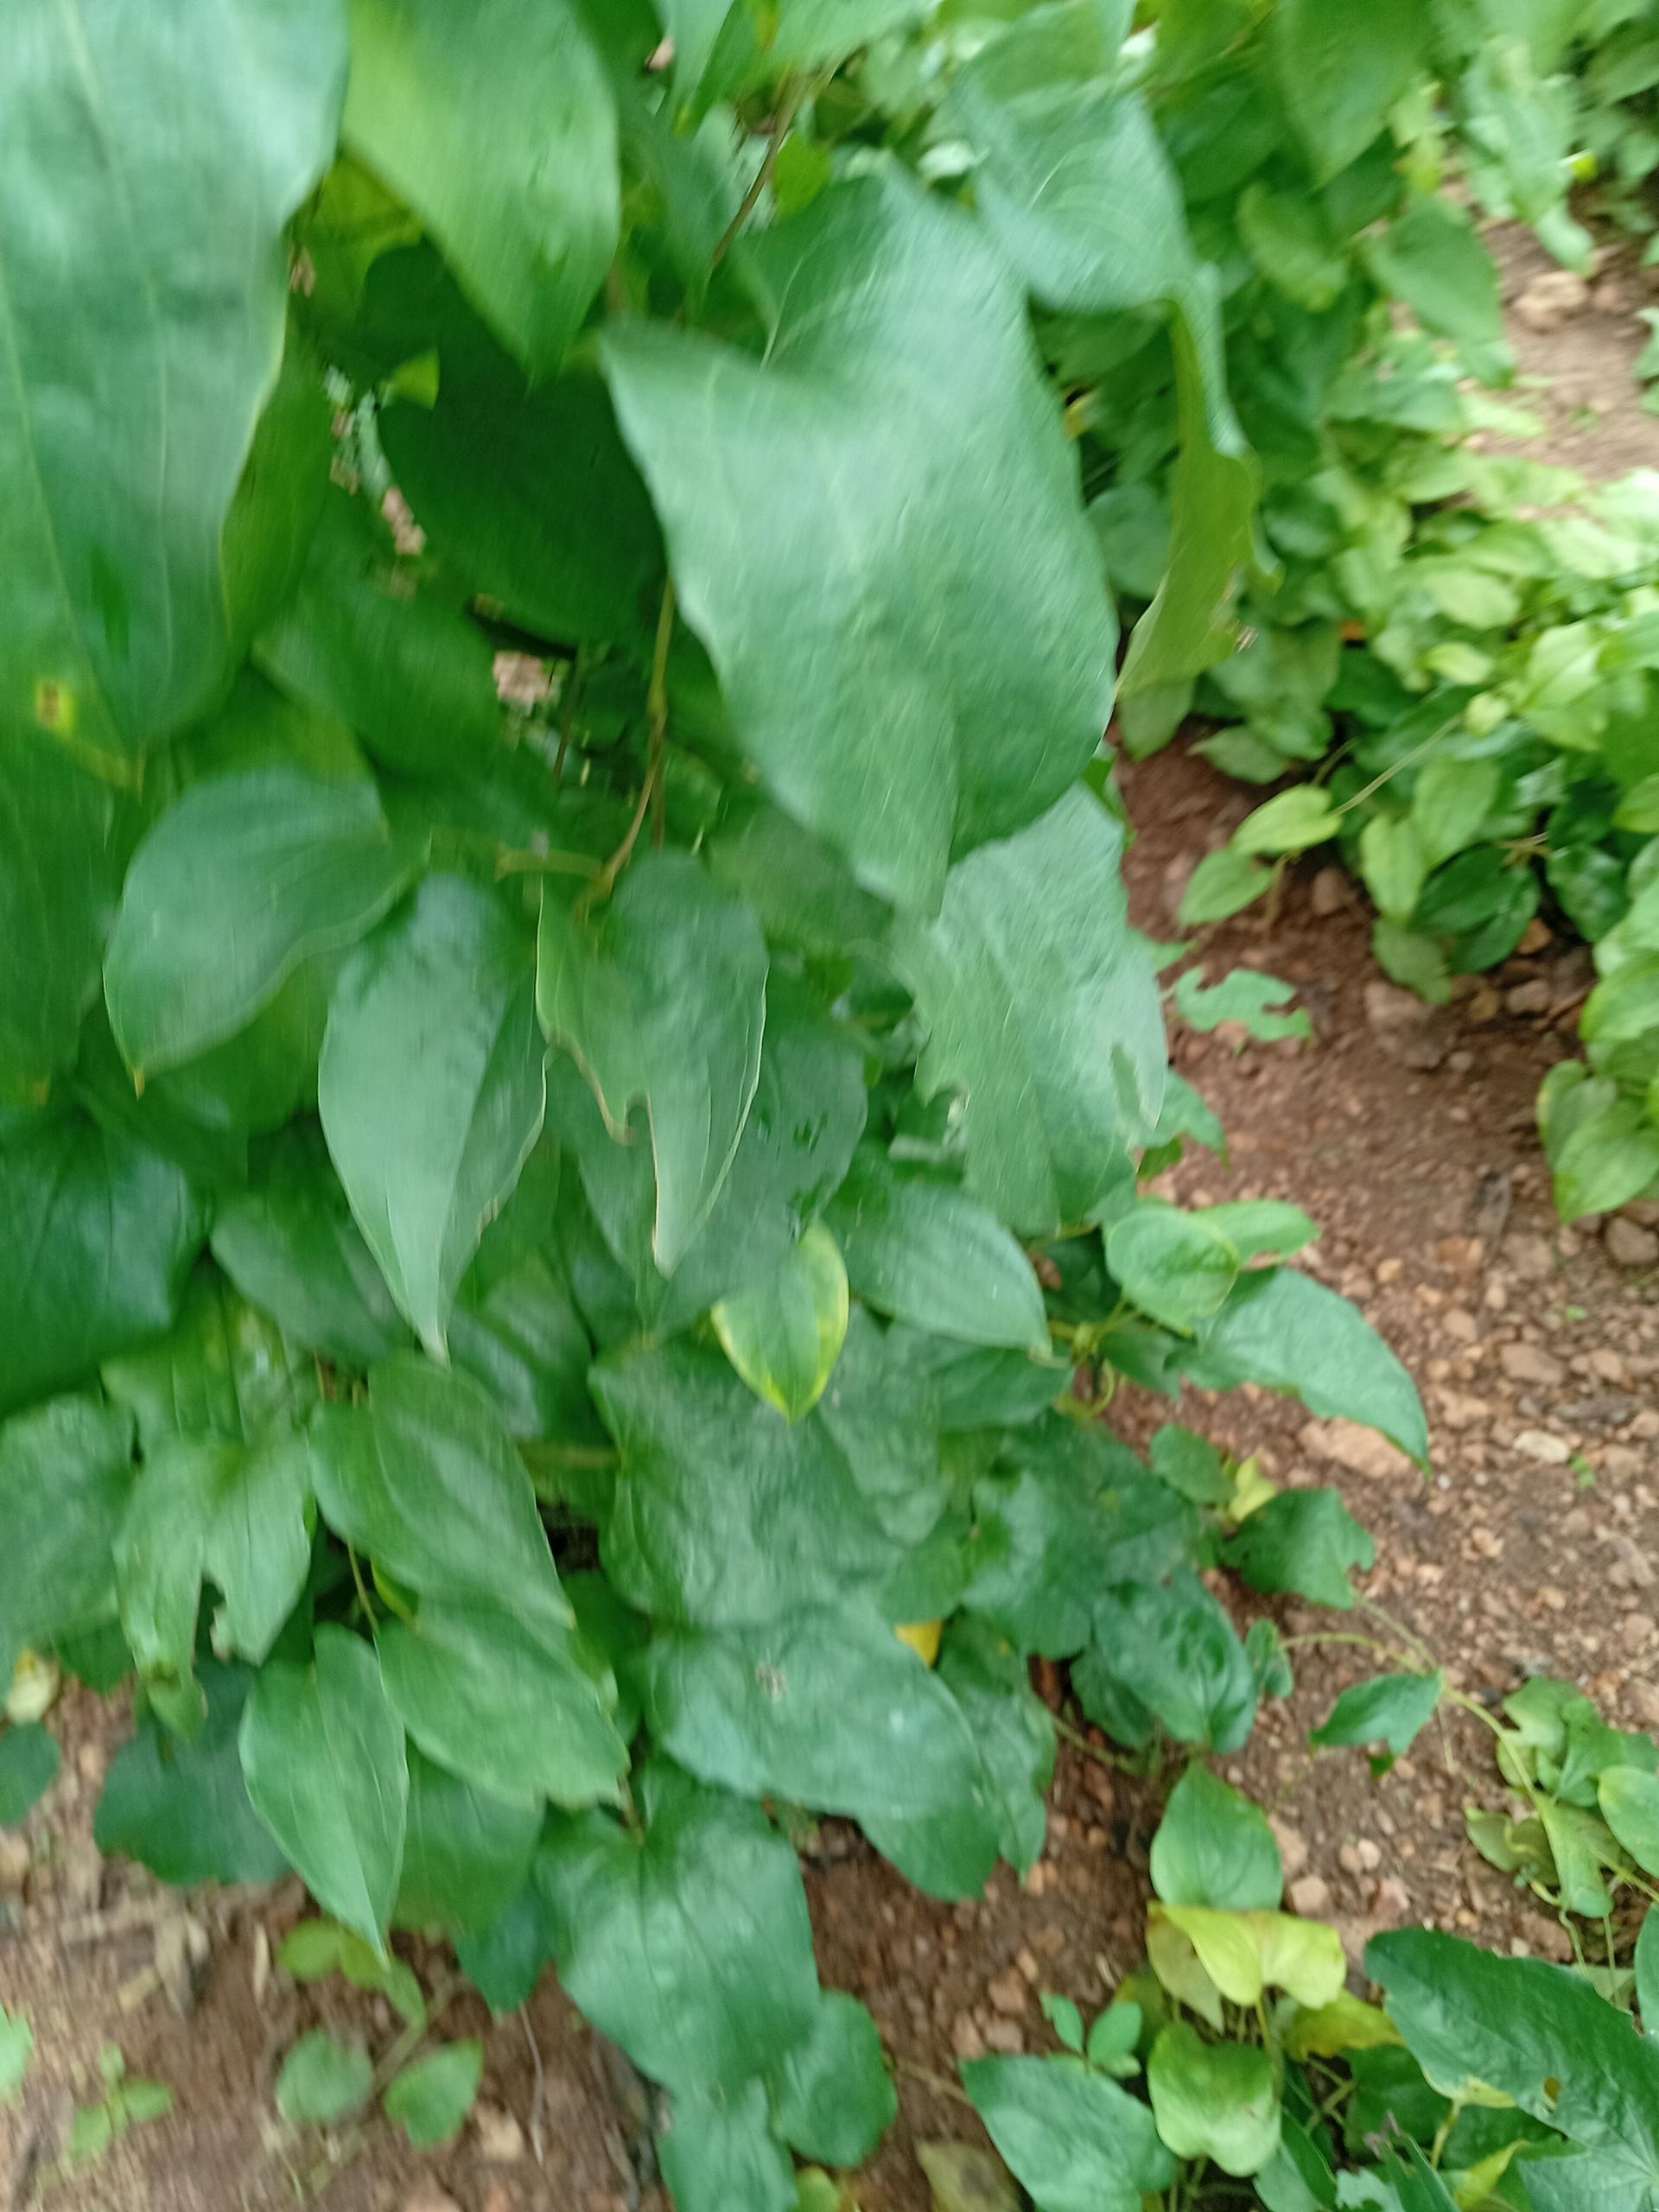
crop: yam
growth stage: vegetative
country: Nigeria
